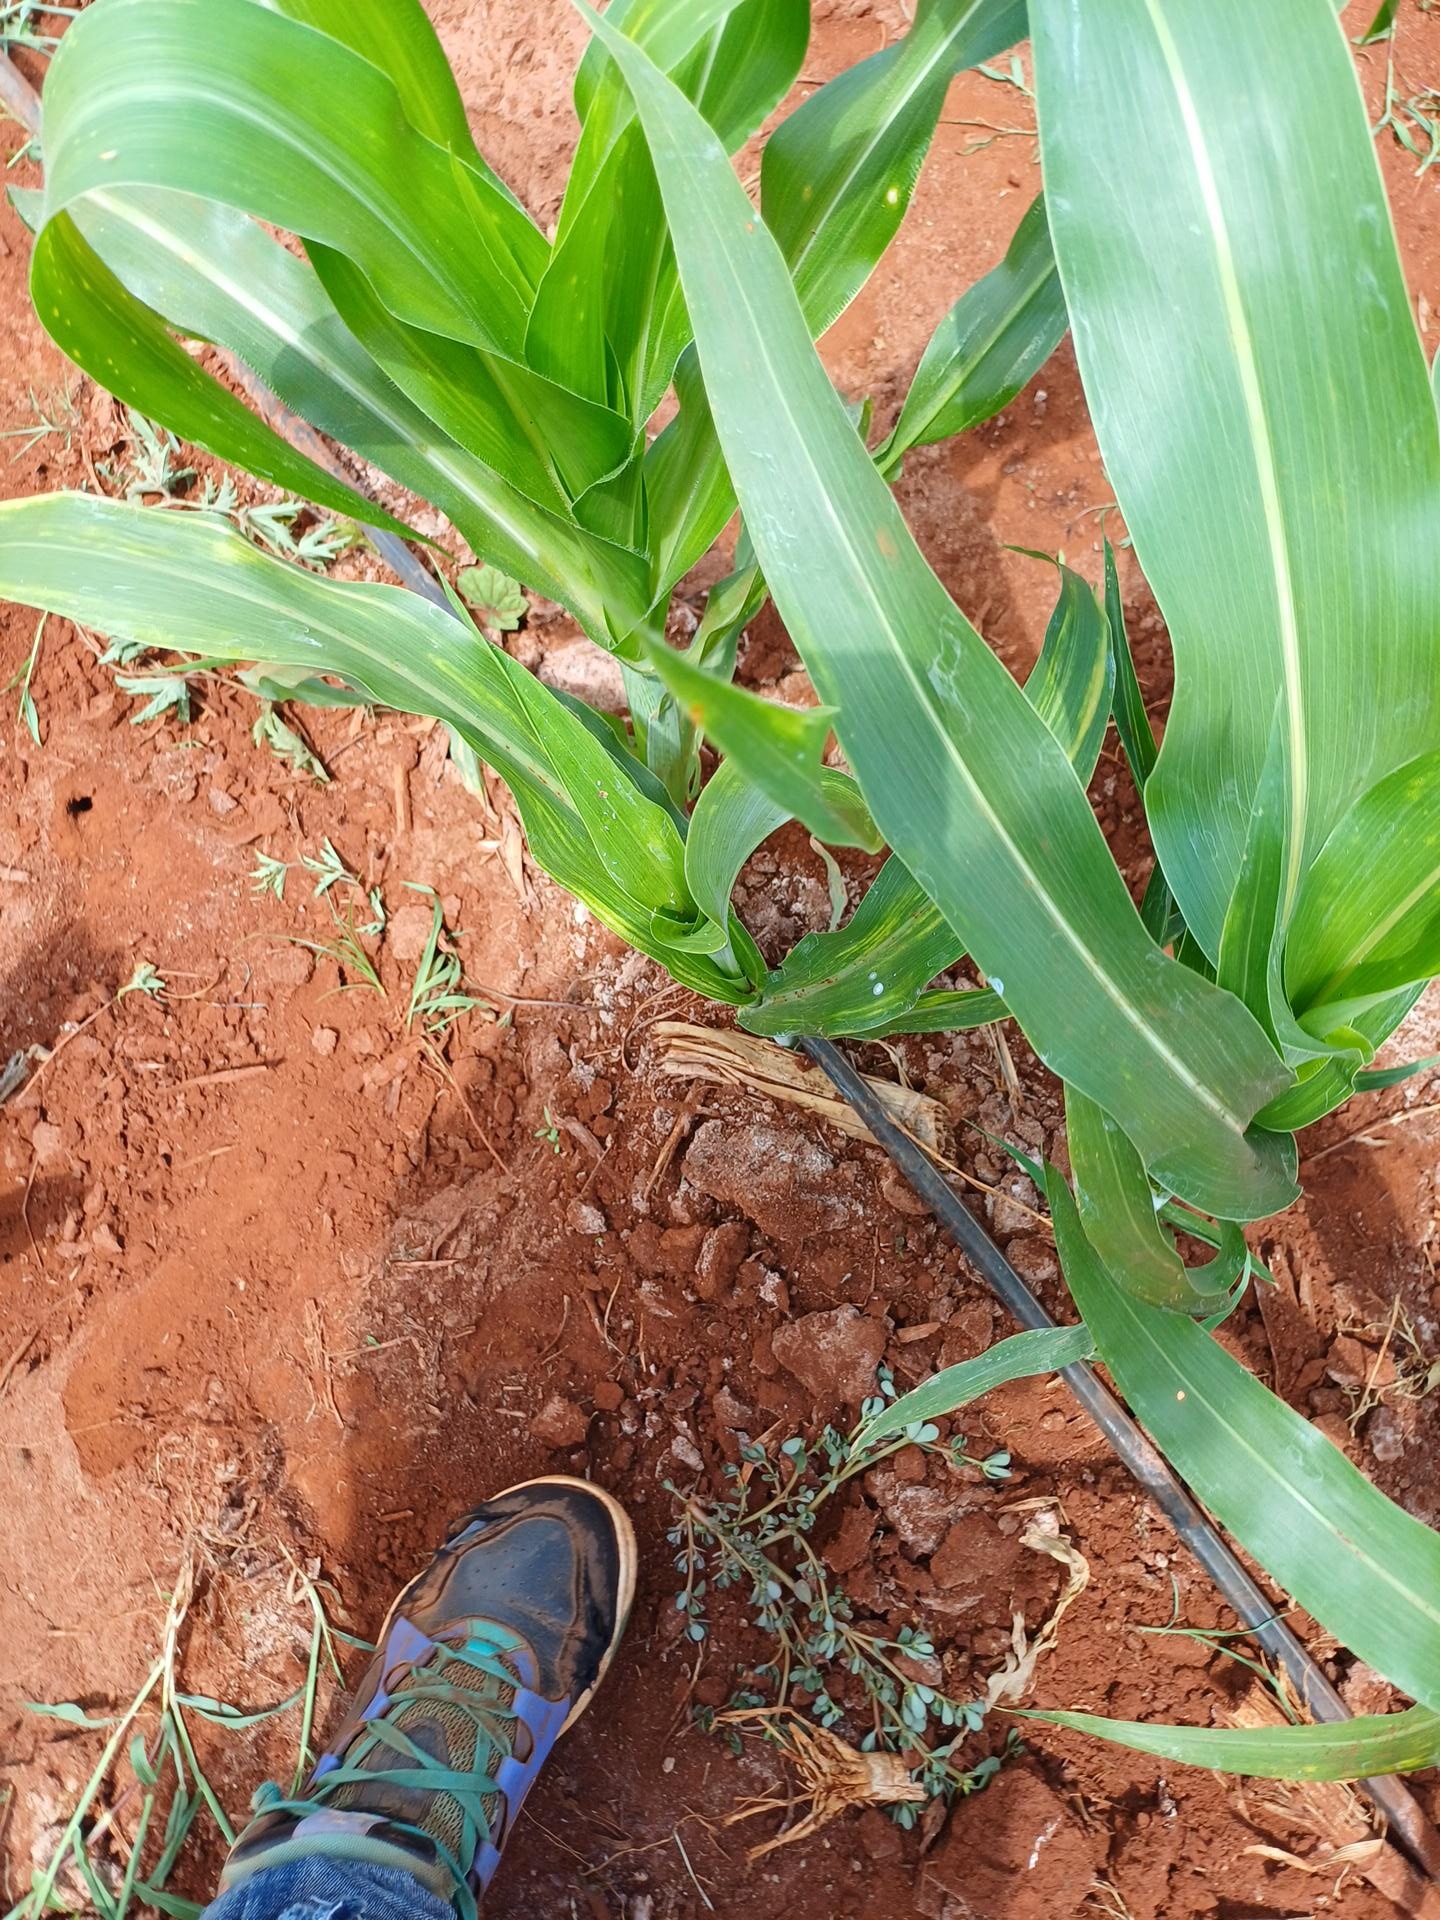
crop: sorghum
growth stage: vegetative
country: Kenya
